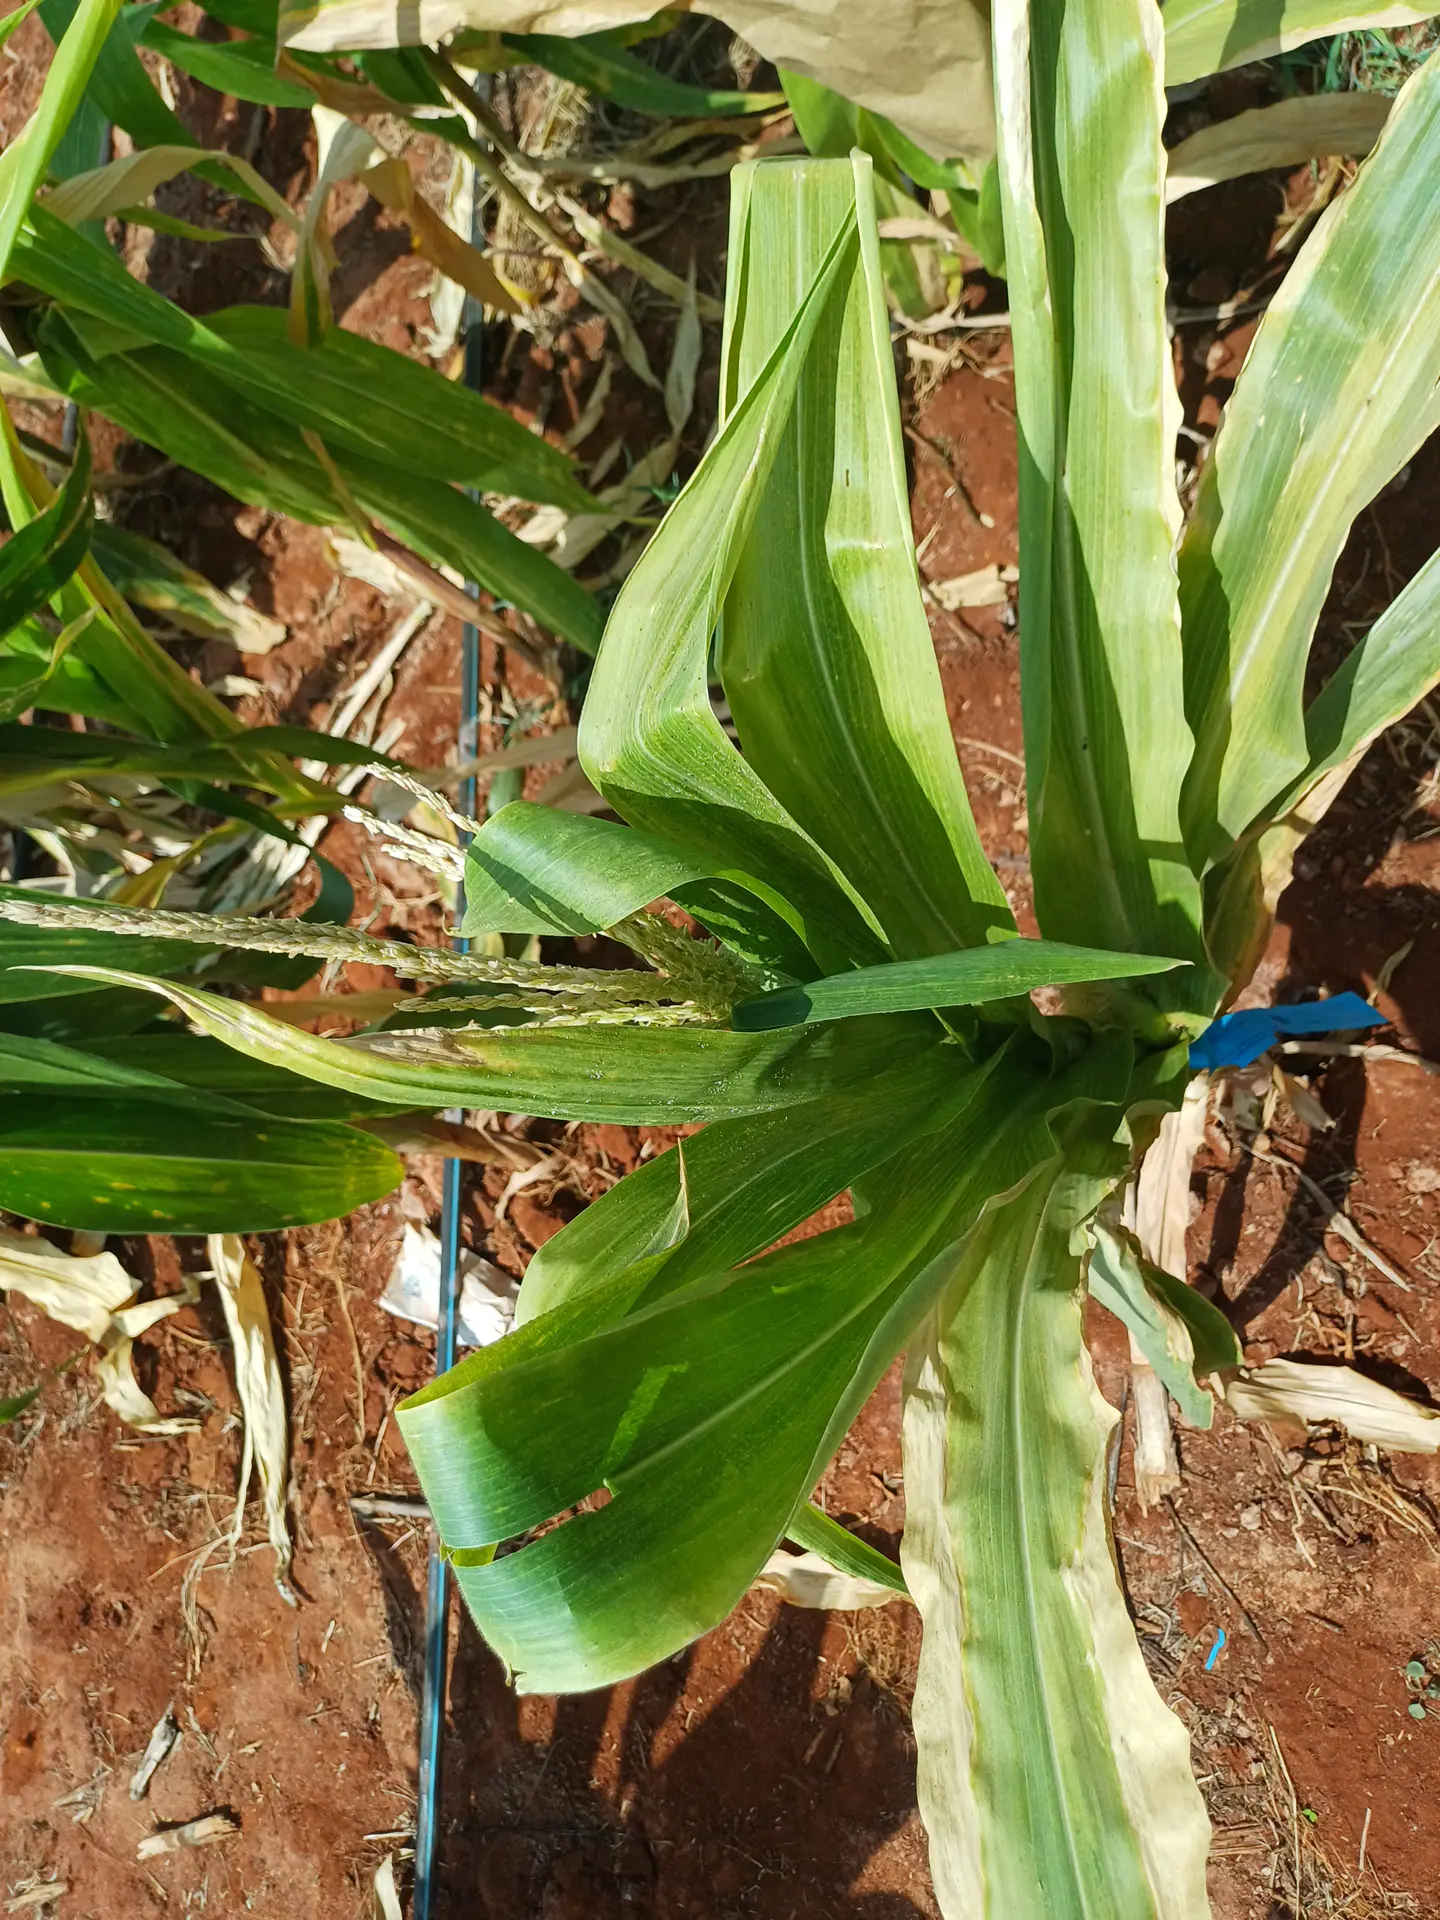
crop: maize
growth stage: flowering
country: Kenya
